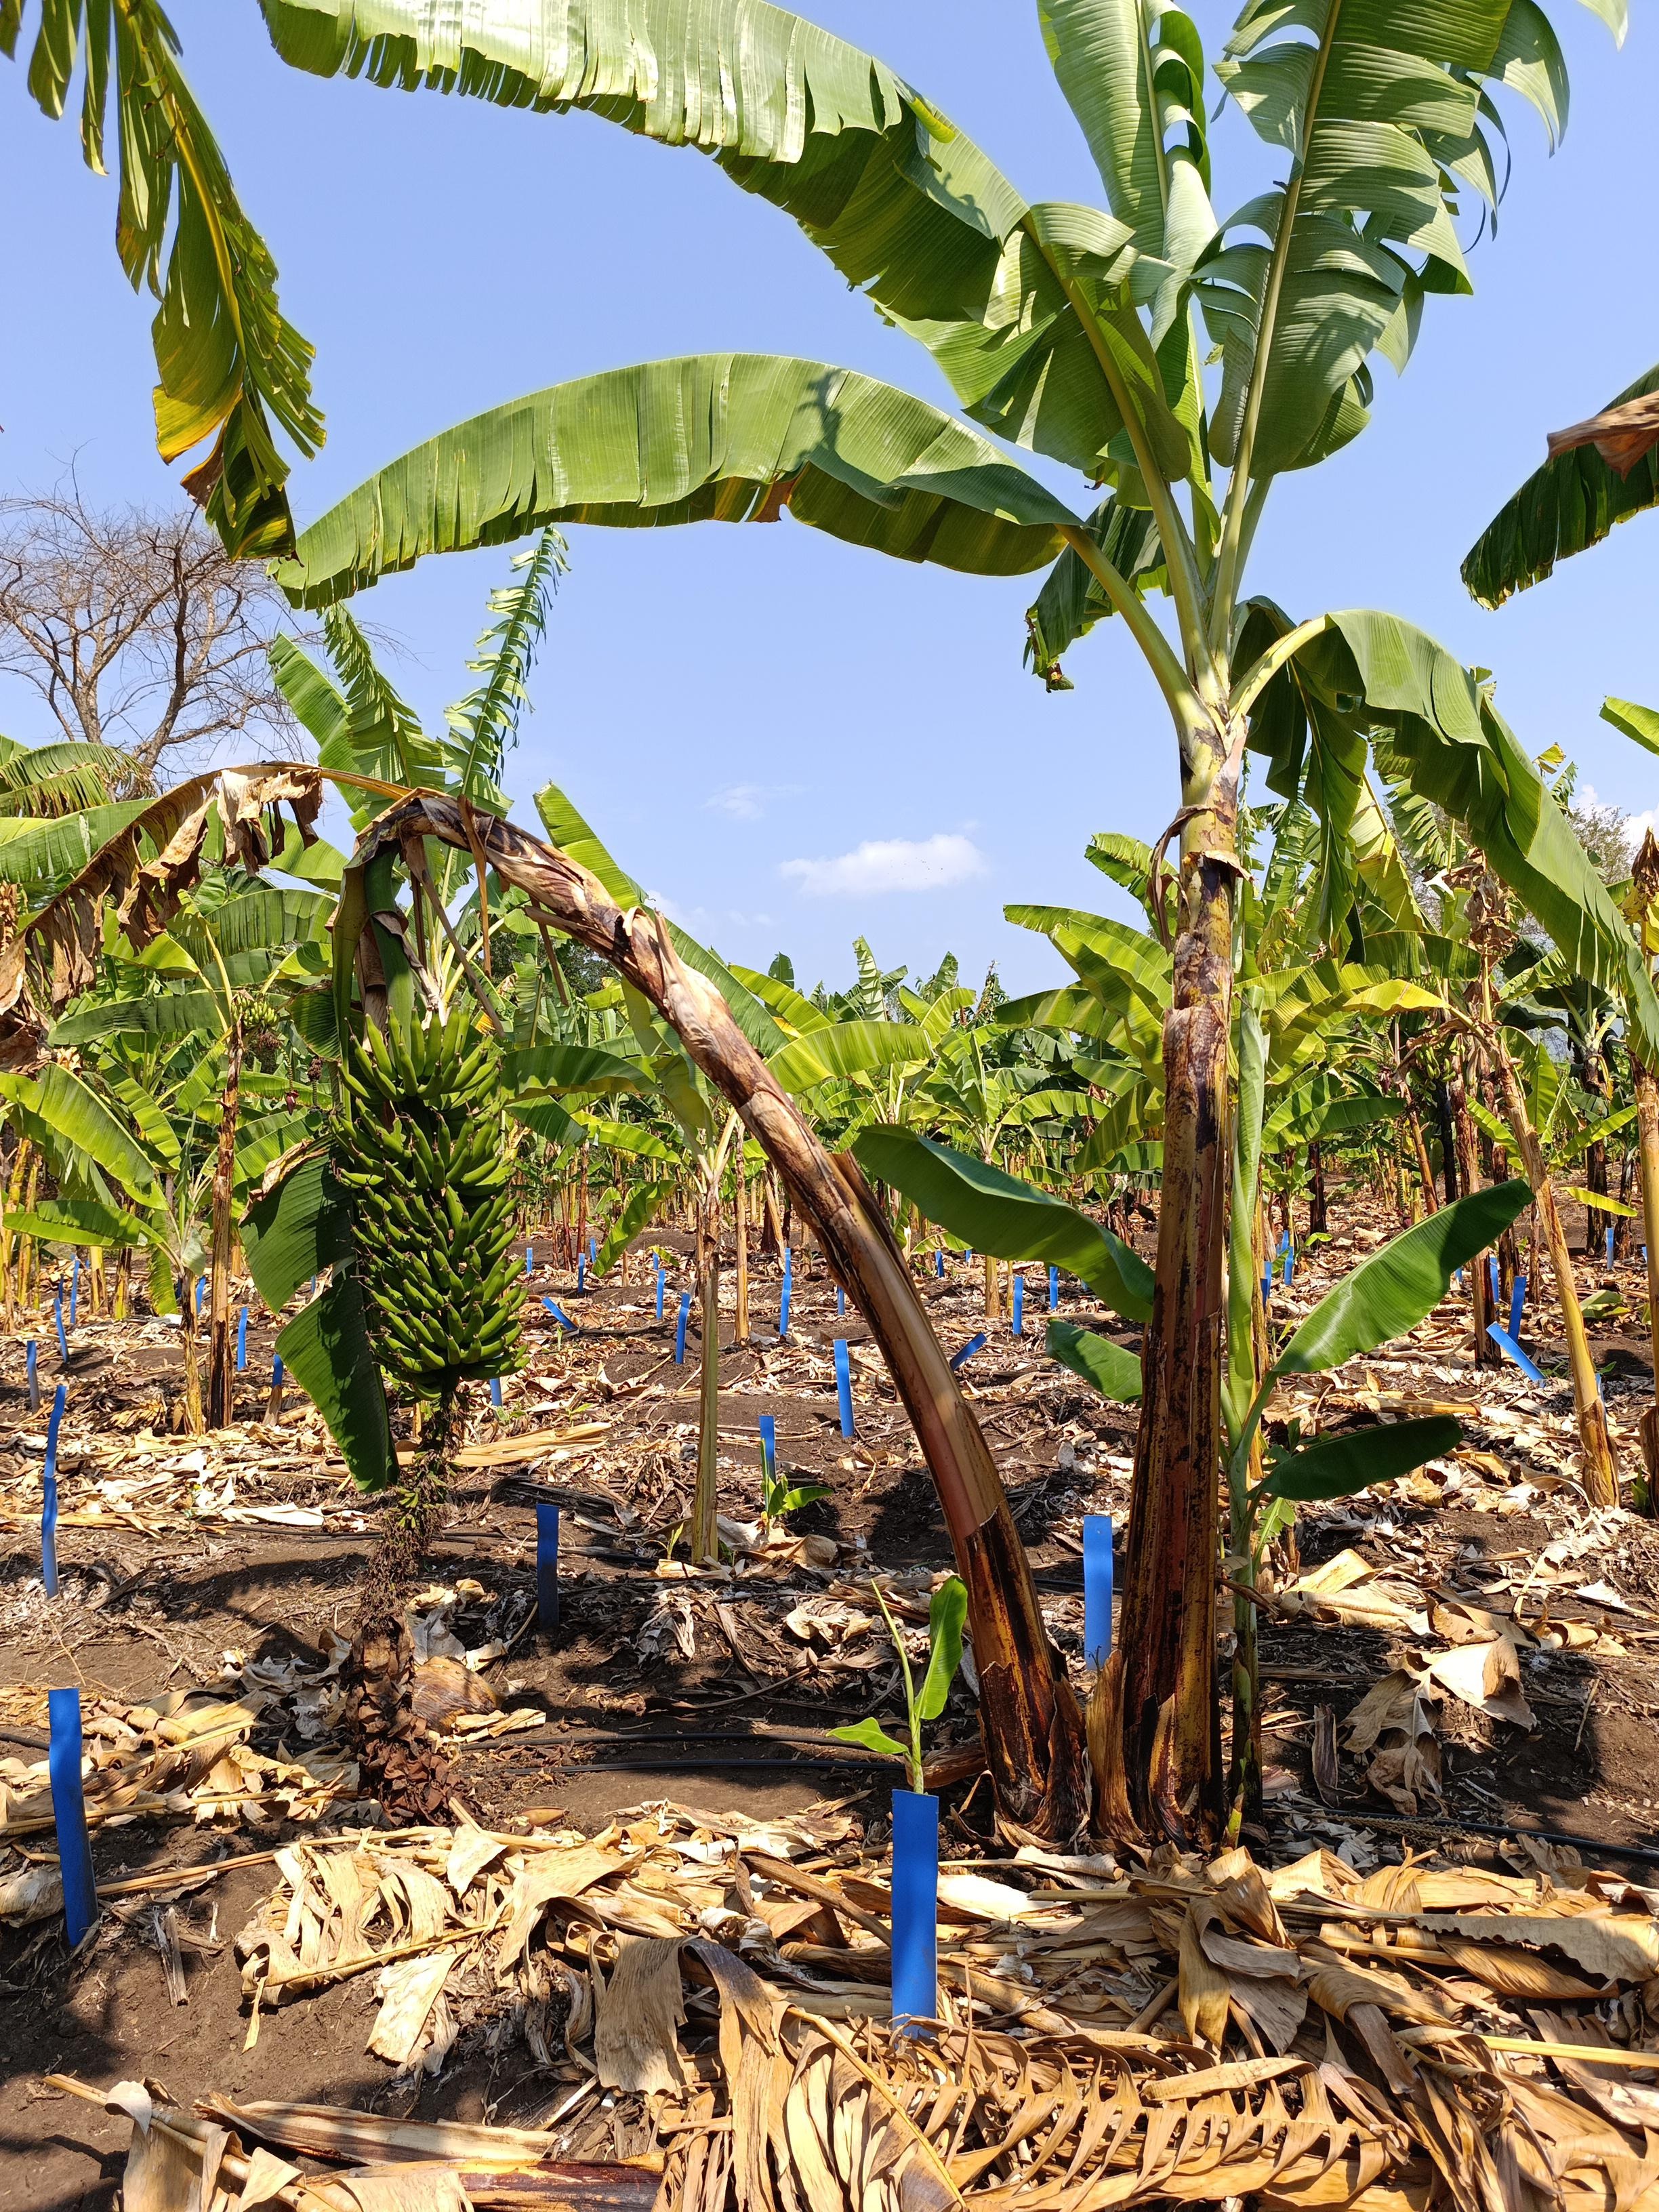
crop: banana
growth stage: development fruit
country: Tanzania
